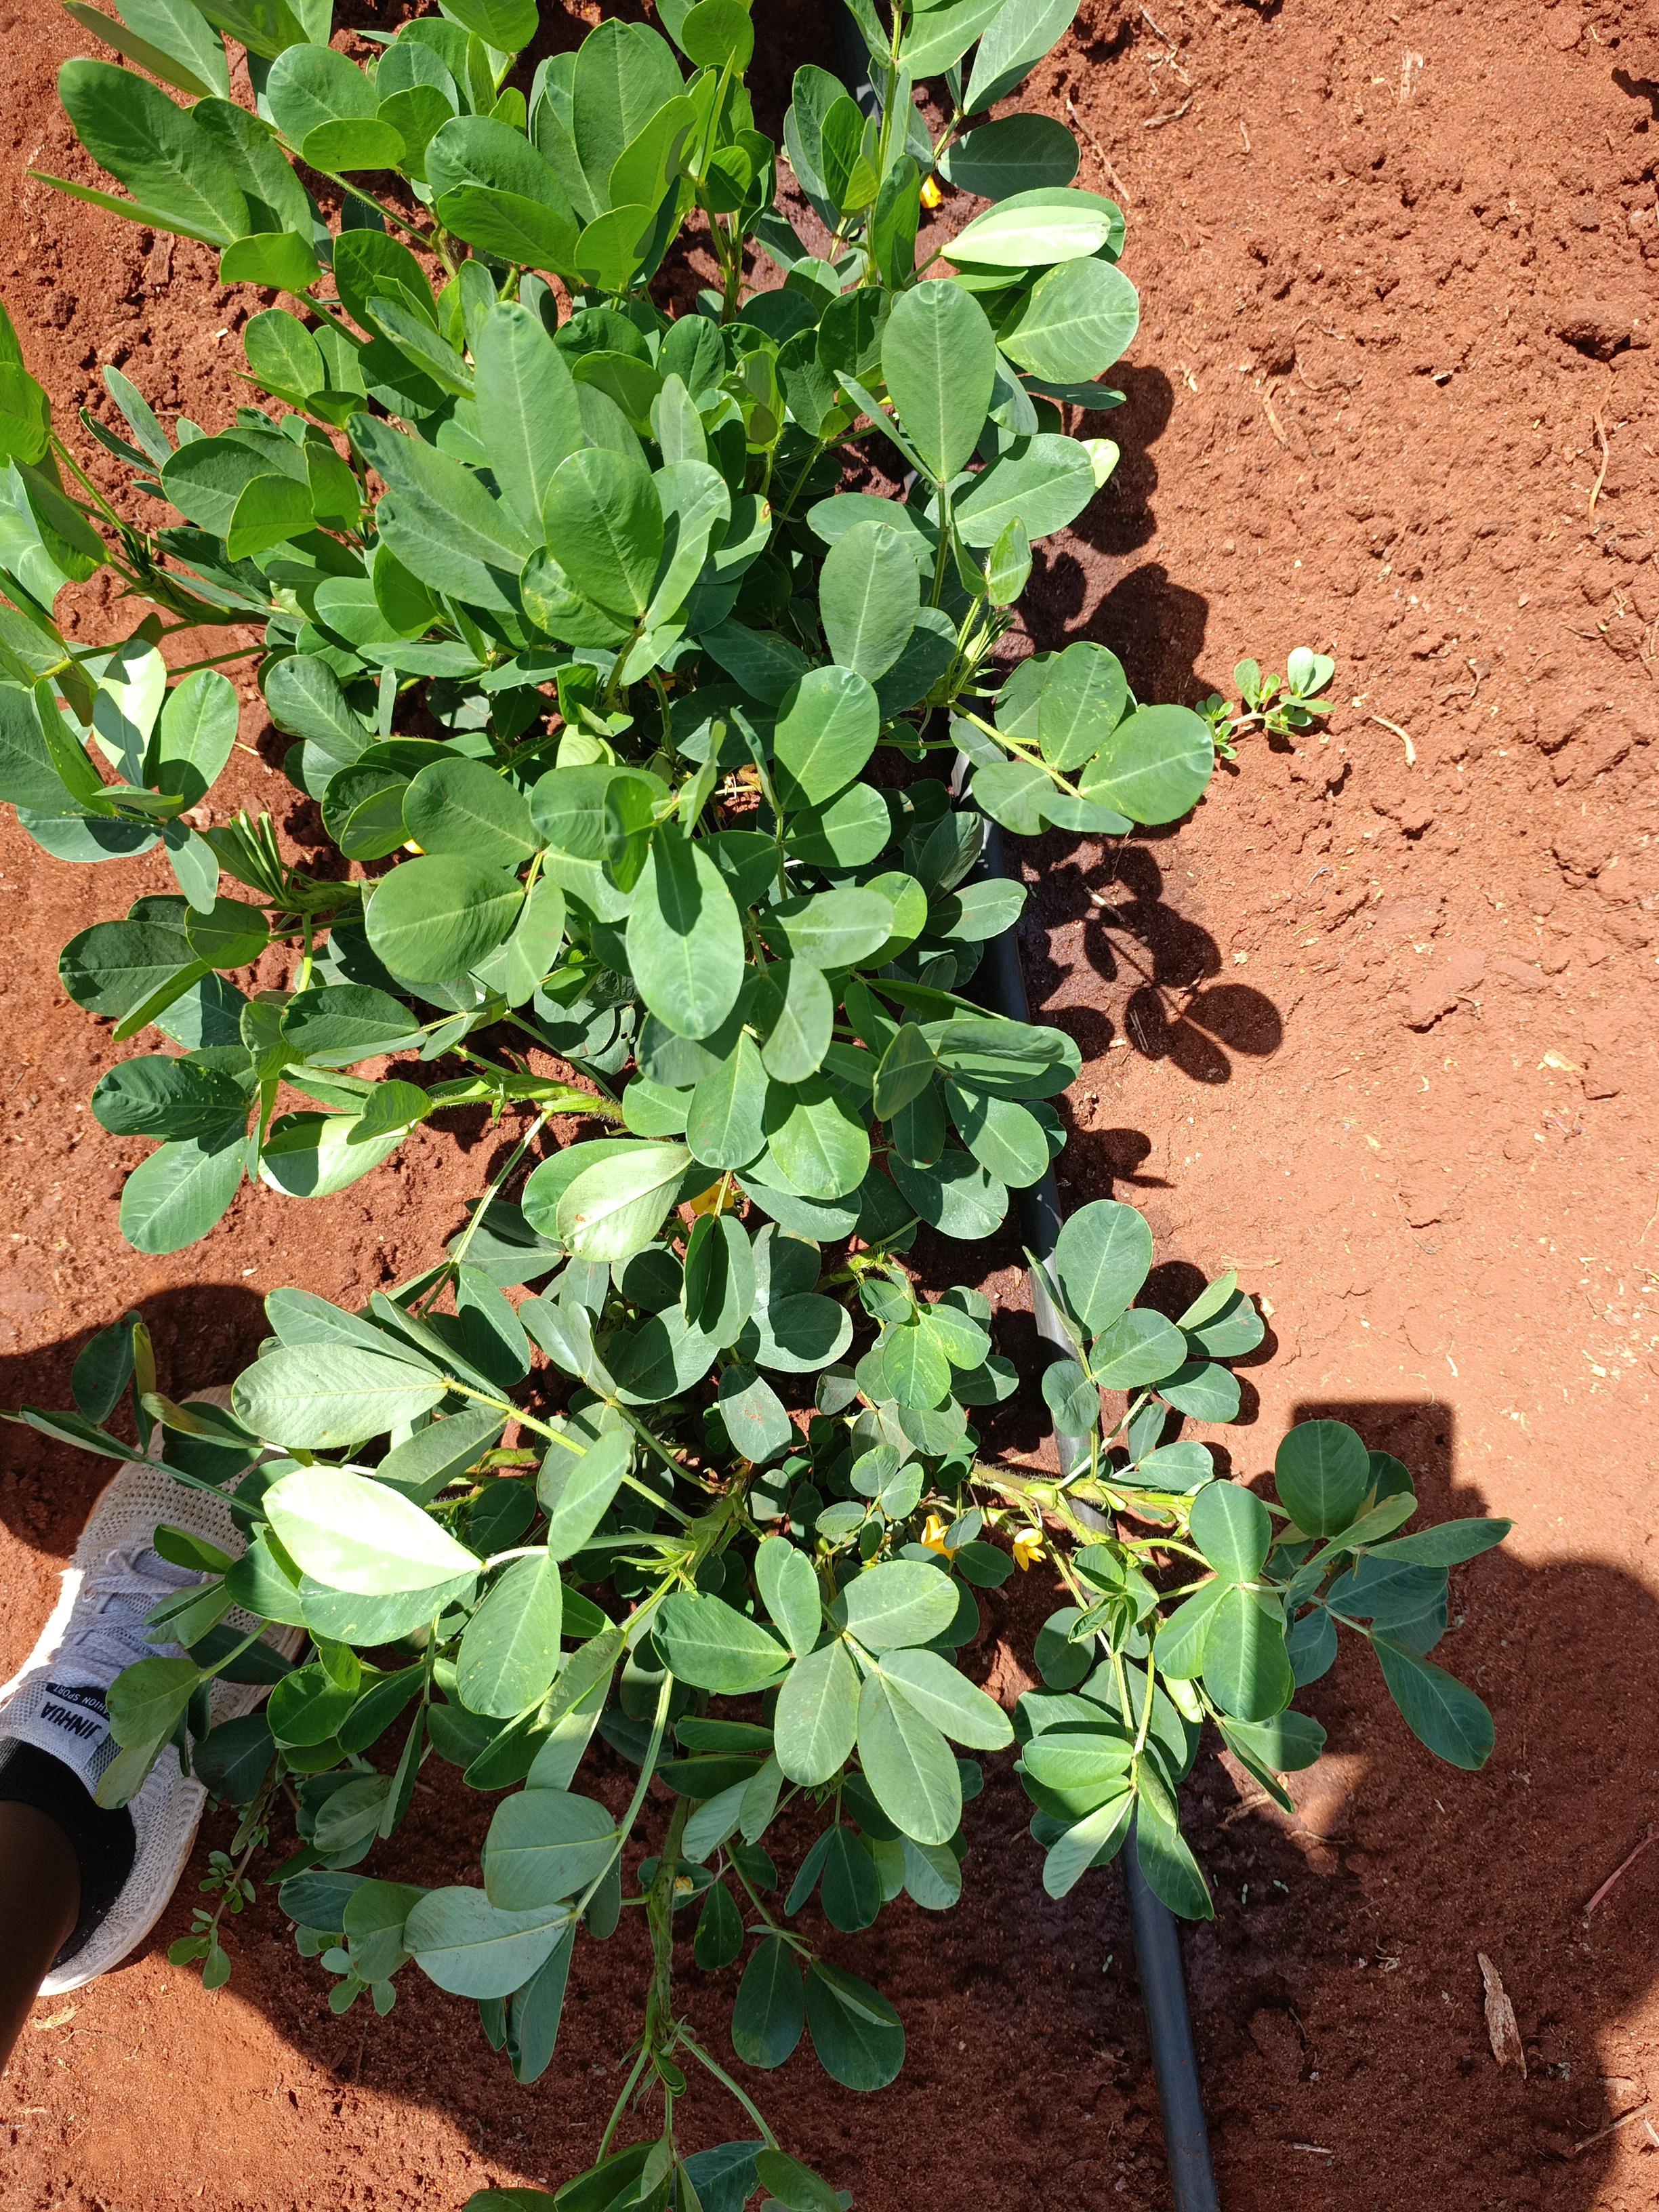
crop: groundnut
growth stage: flowering
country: Kenya
